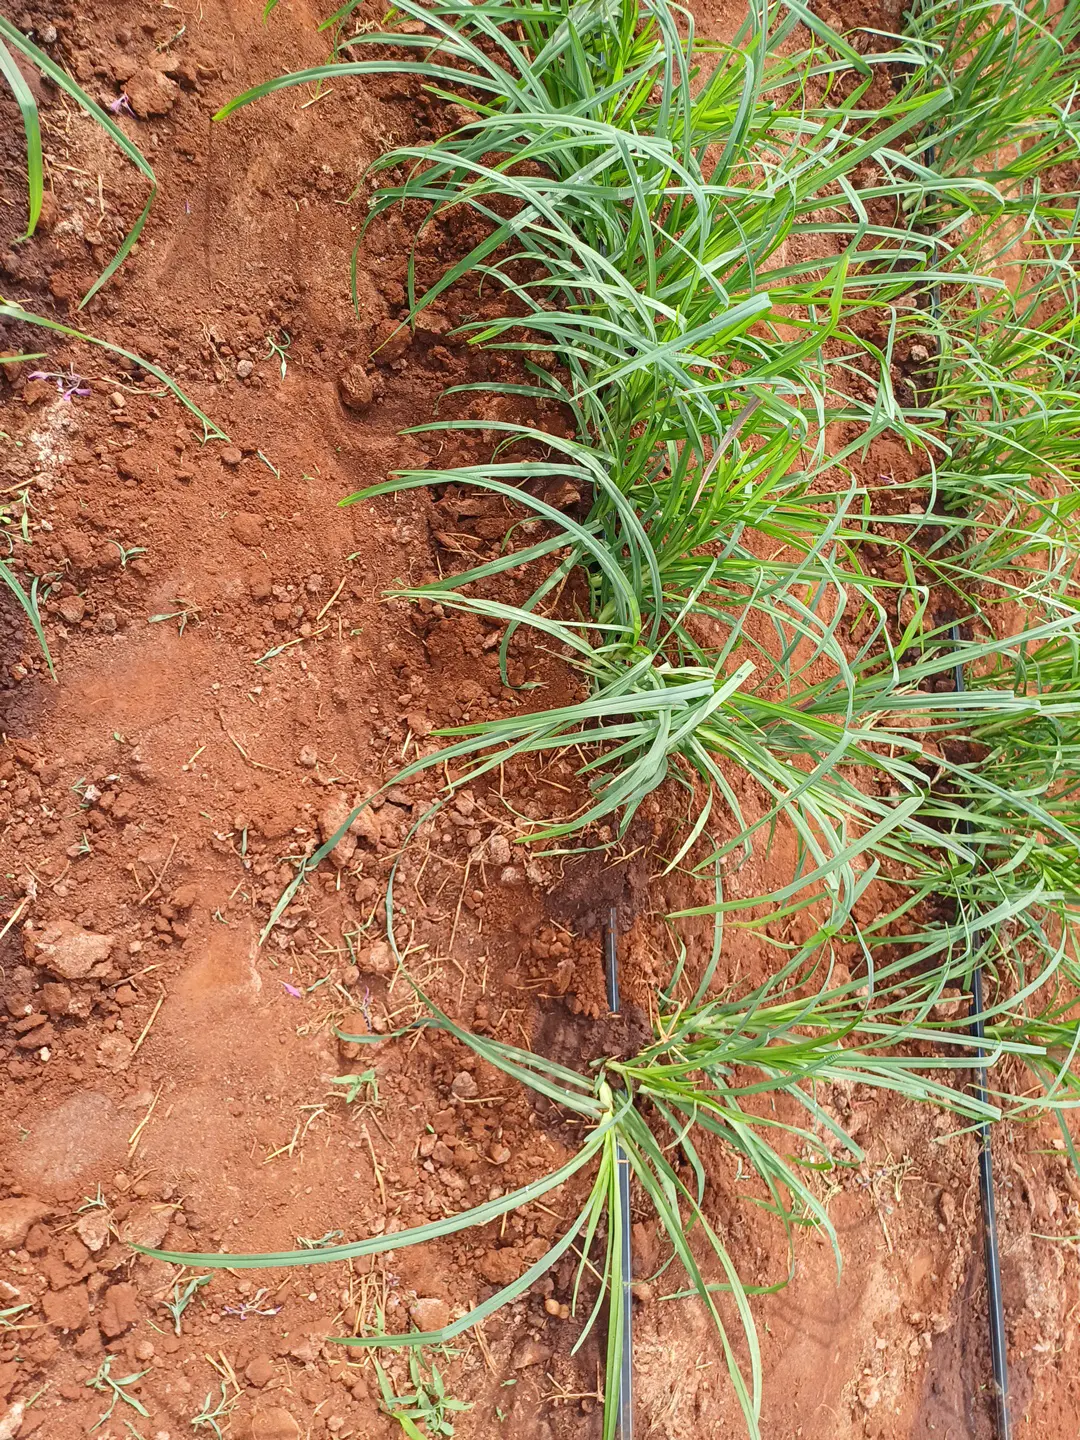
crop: finger millet
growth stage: elongation stem
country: Kenya
